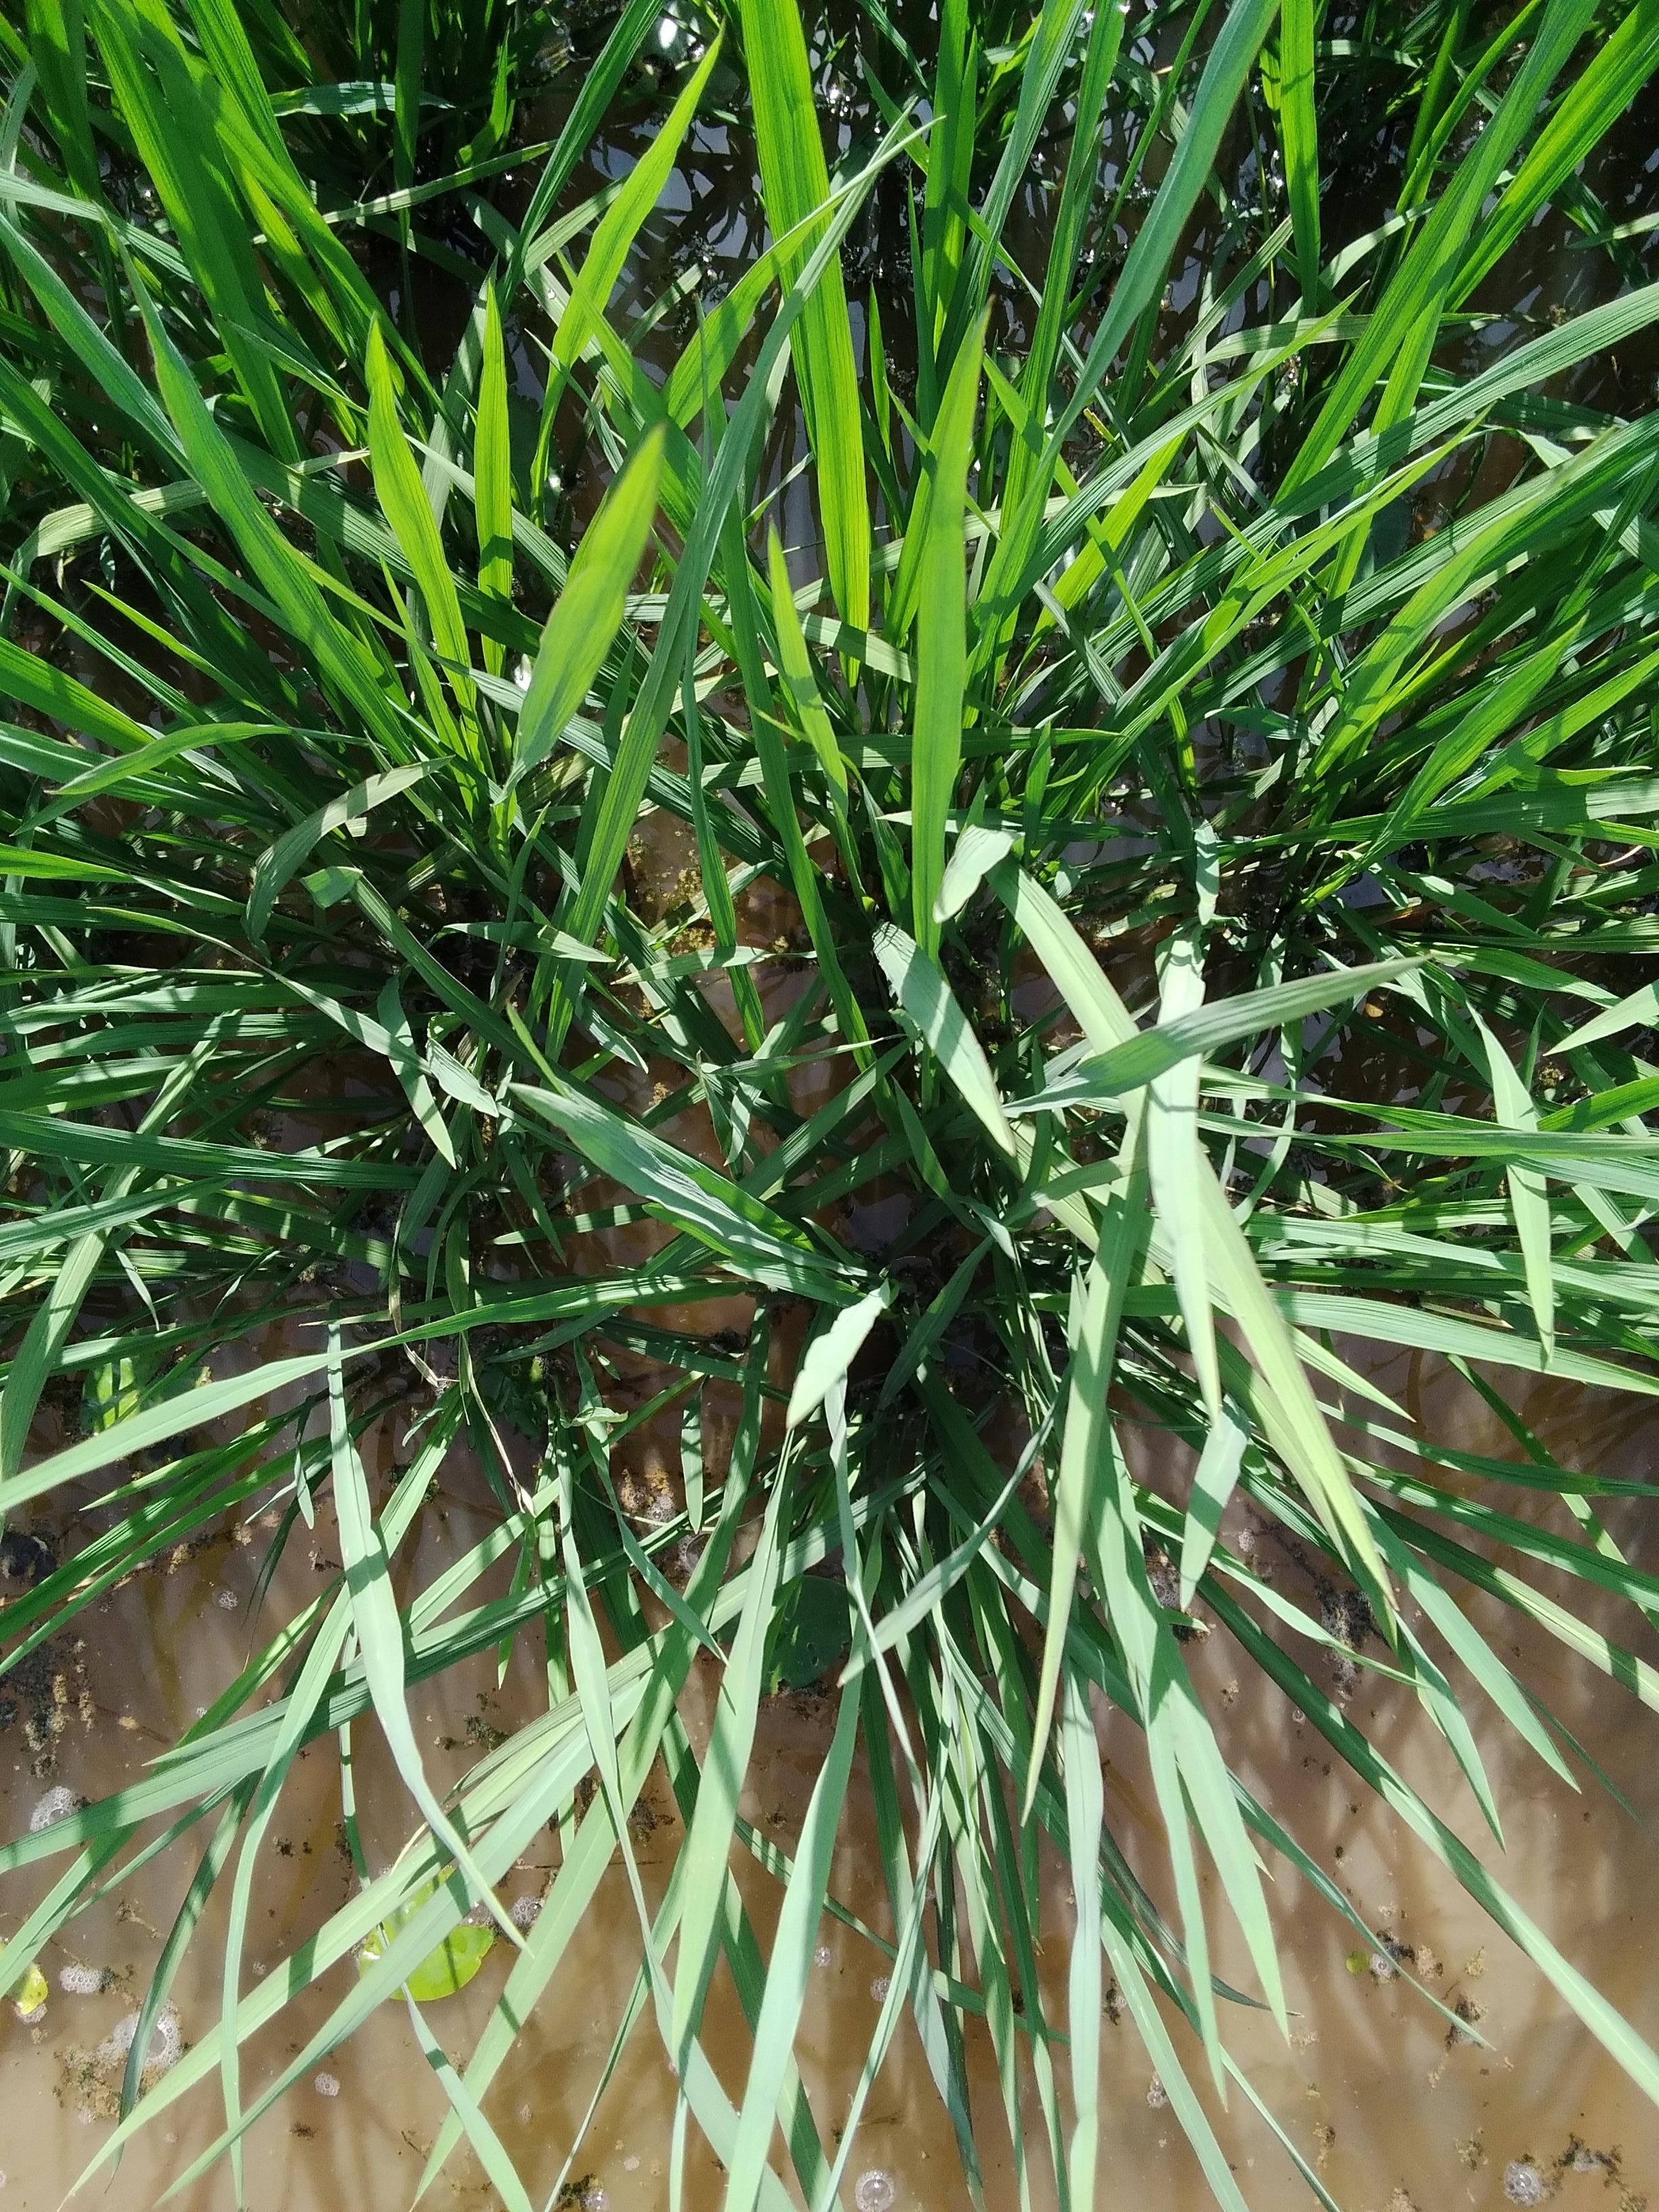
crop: rice
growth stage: elongation stem
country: Nigeria
